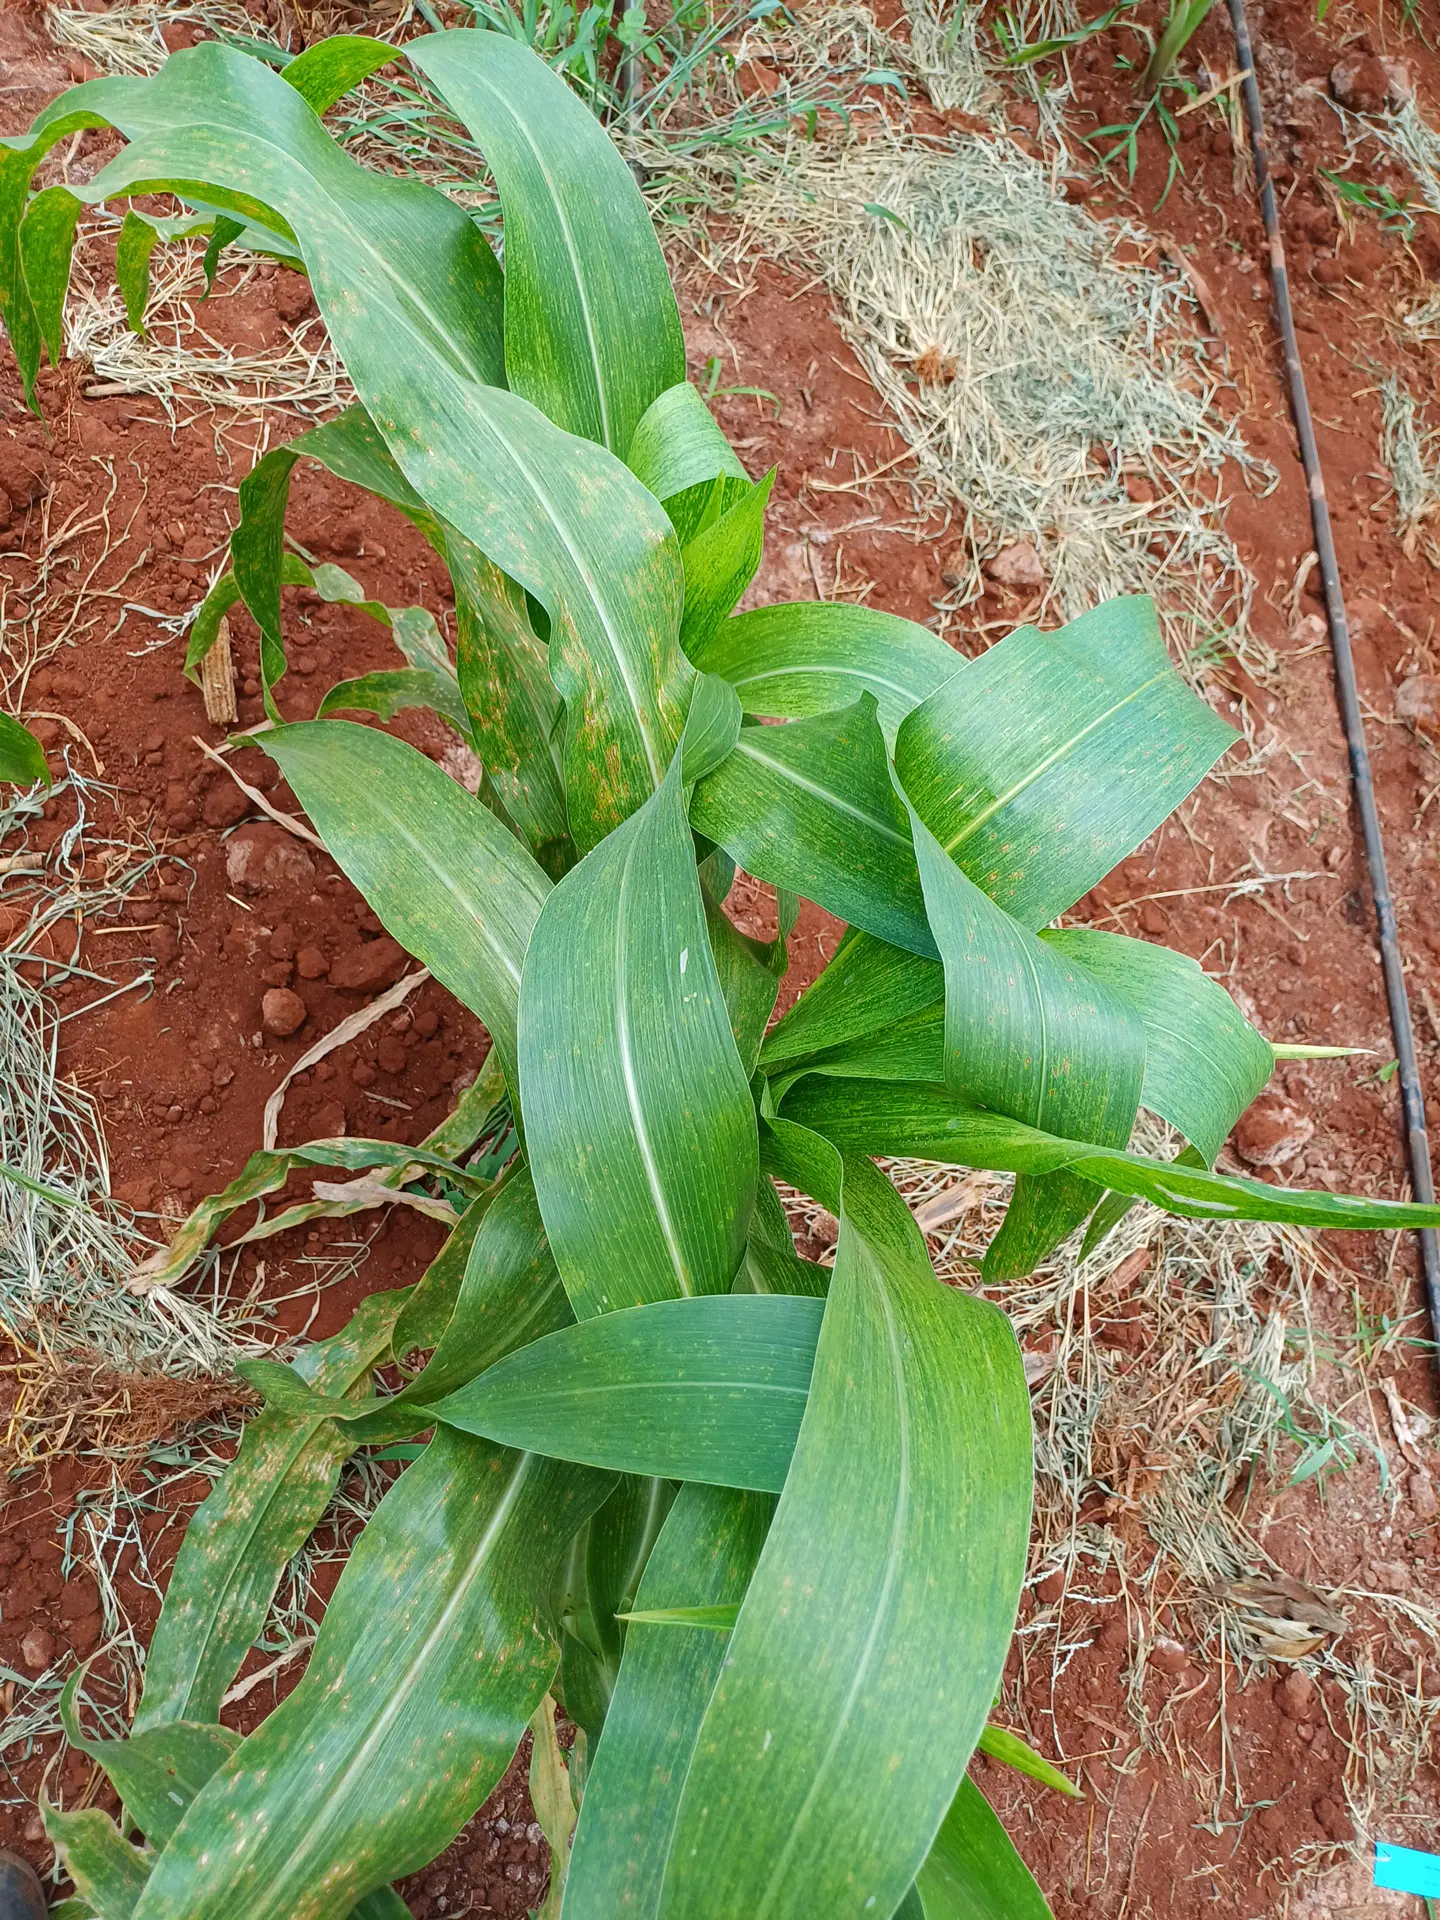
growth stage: vegetative
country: Kenya
